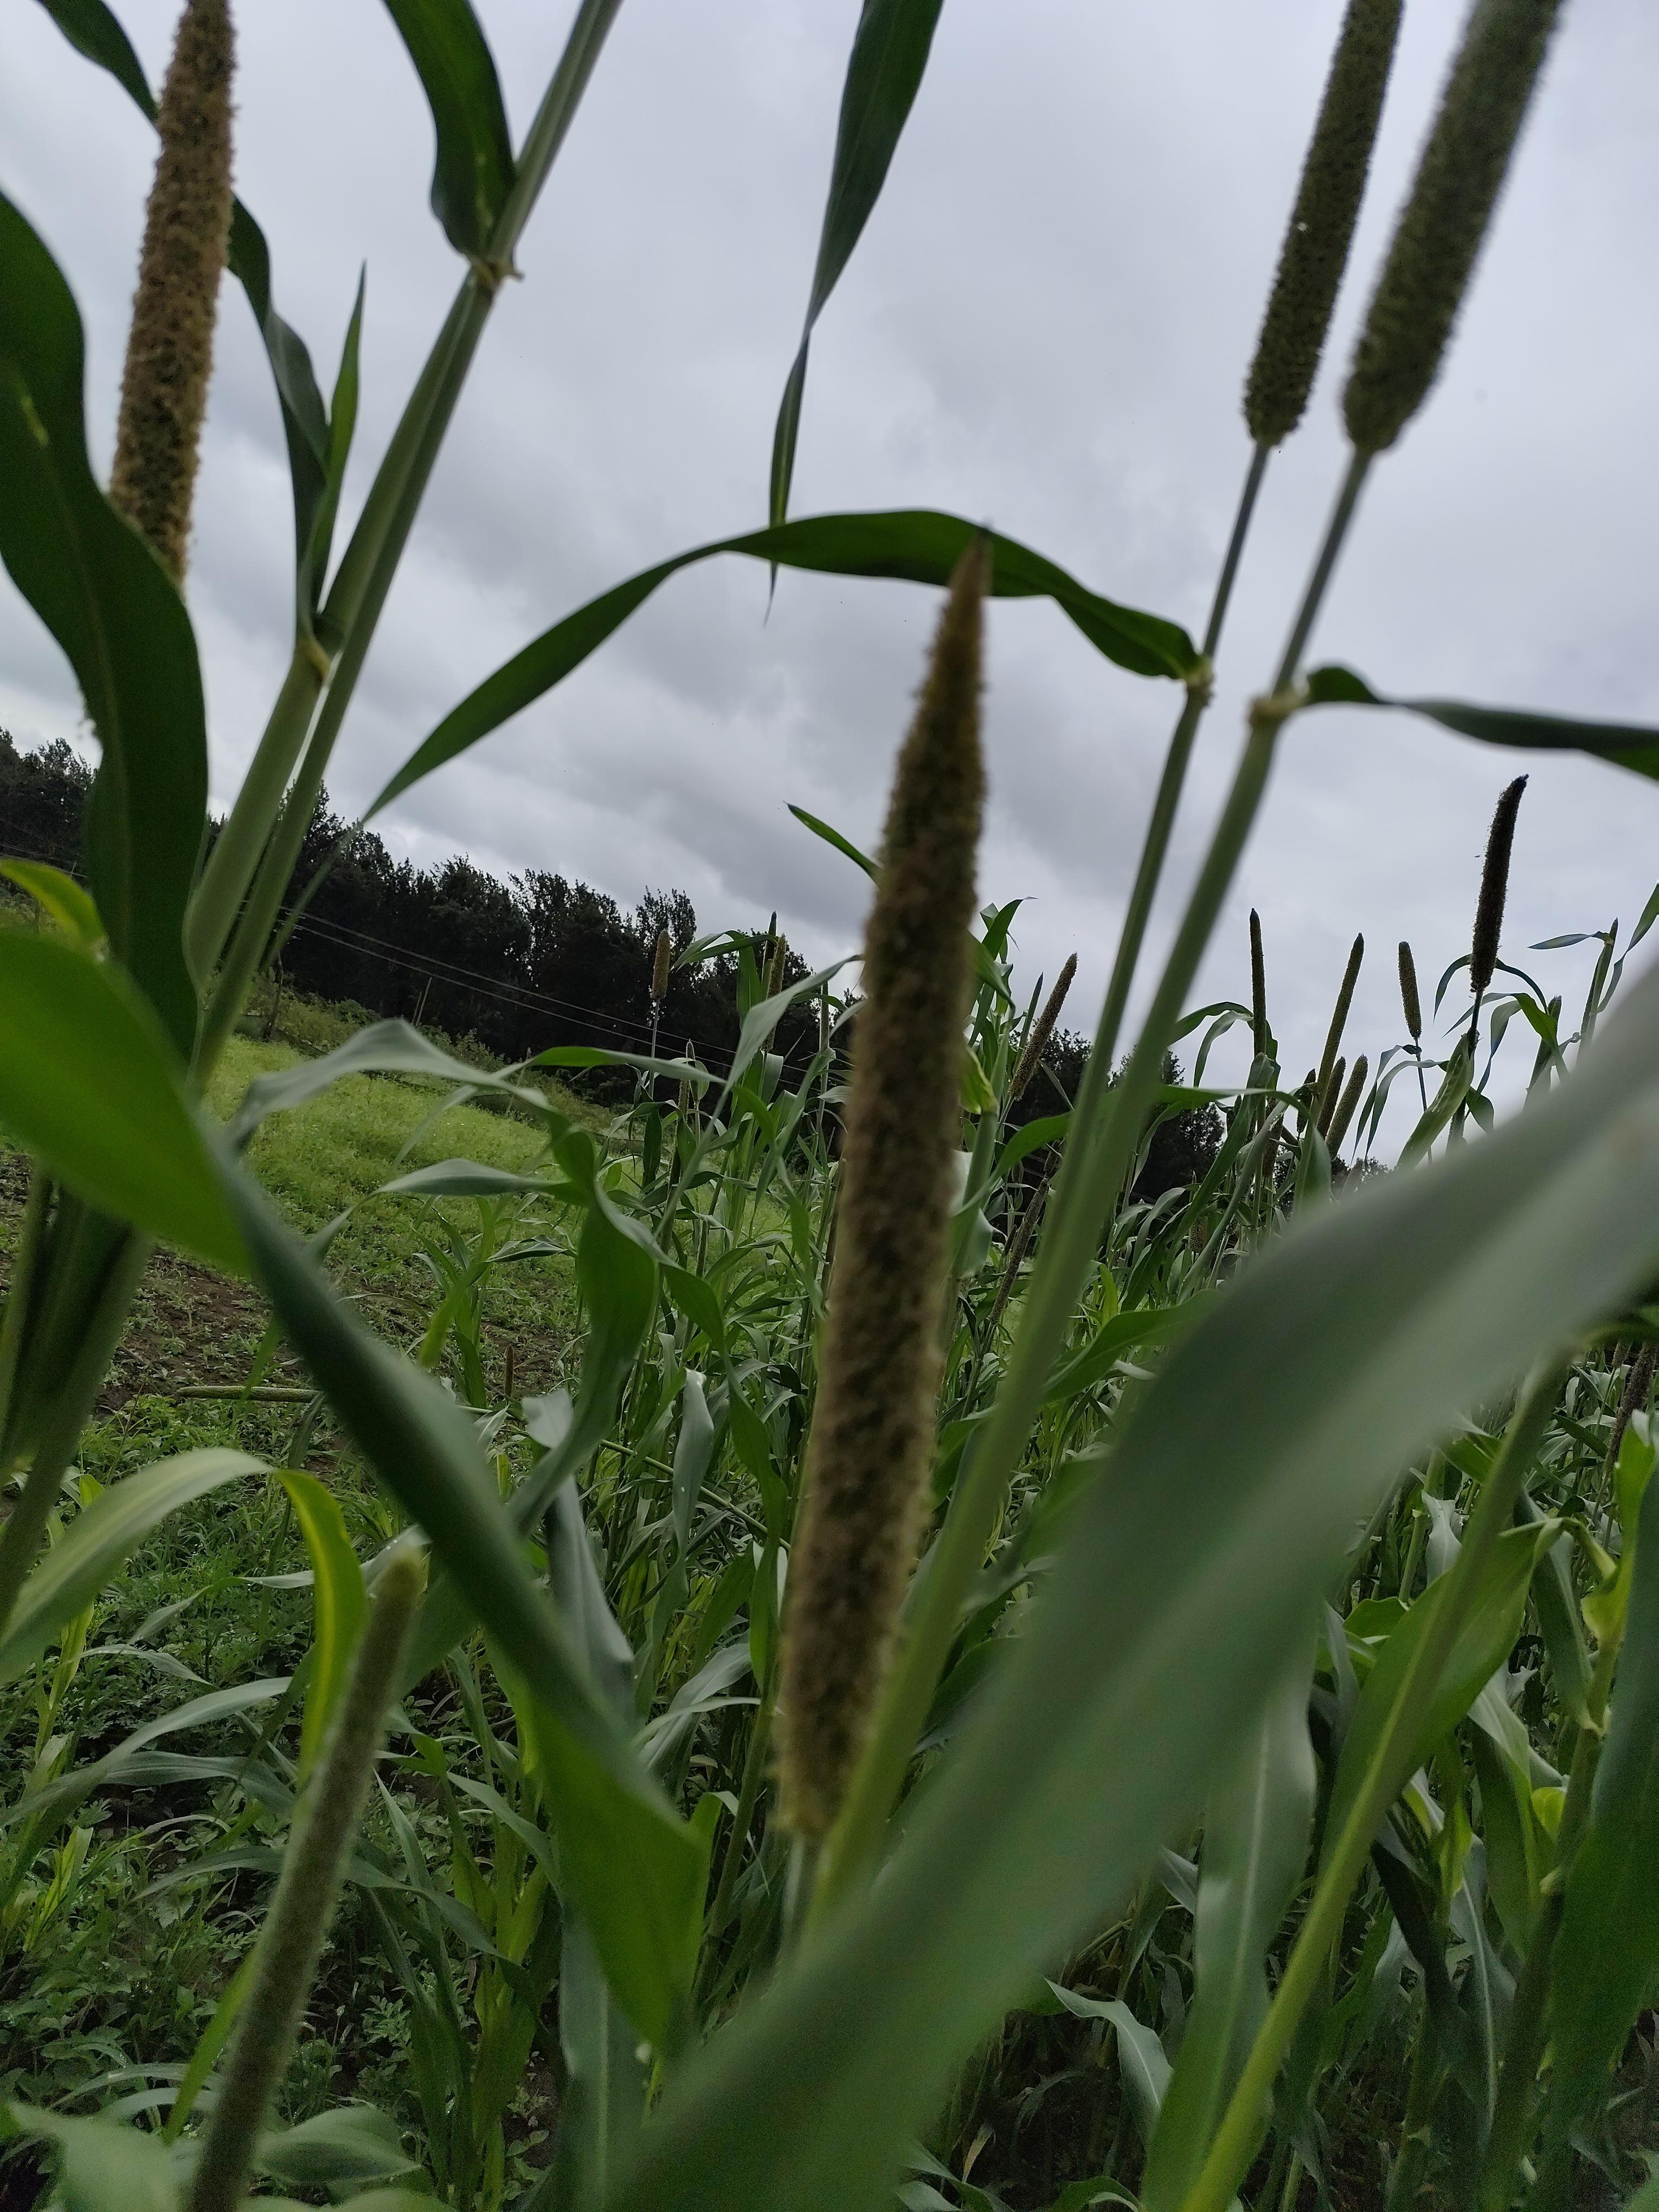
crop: pearl millet
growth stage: heading tuber
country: Tanzania
